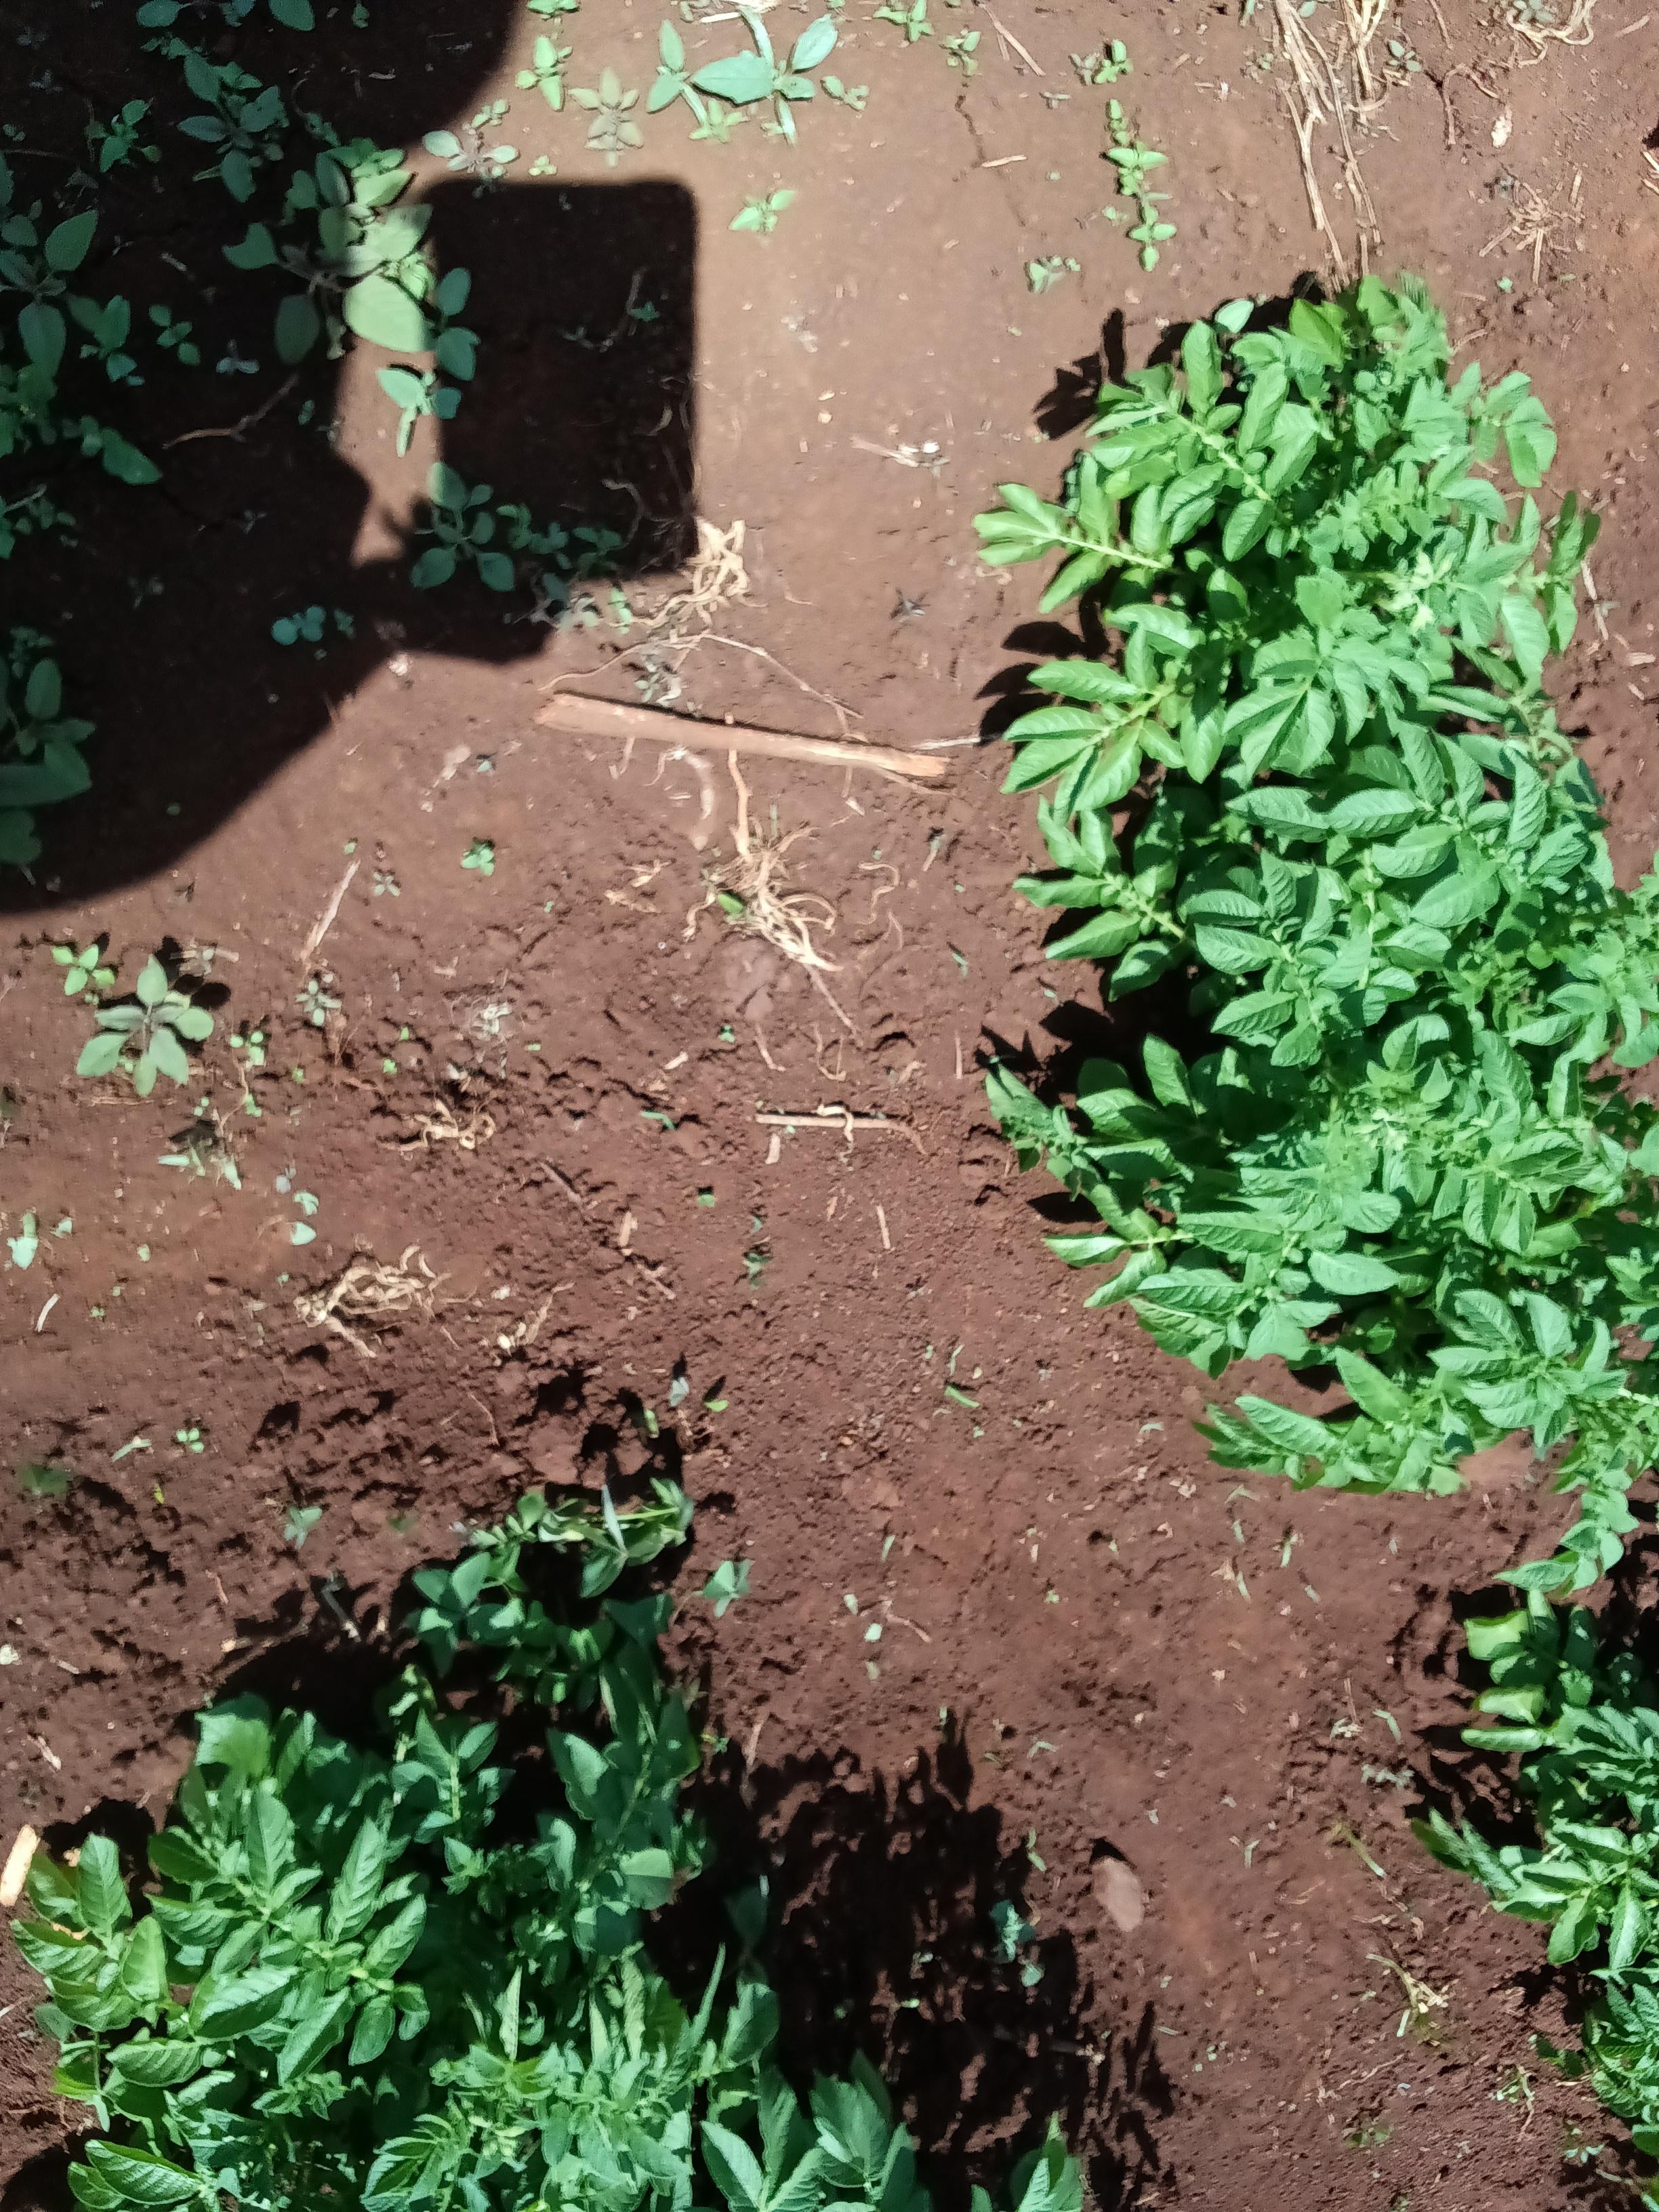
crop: potato
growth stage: vegetative
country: Kenya
